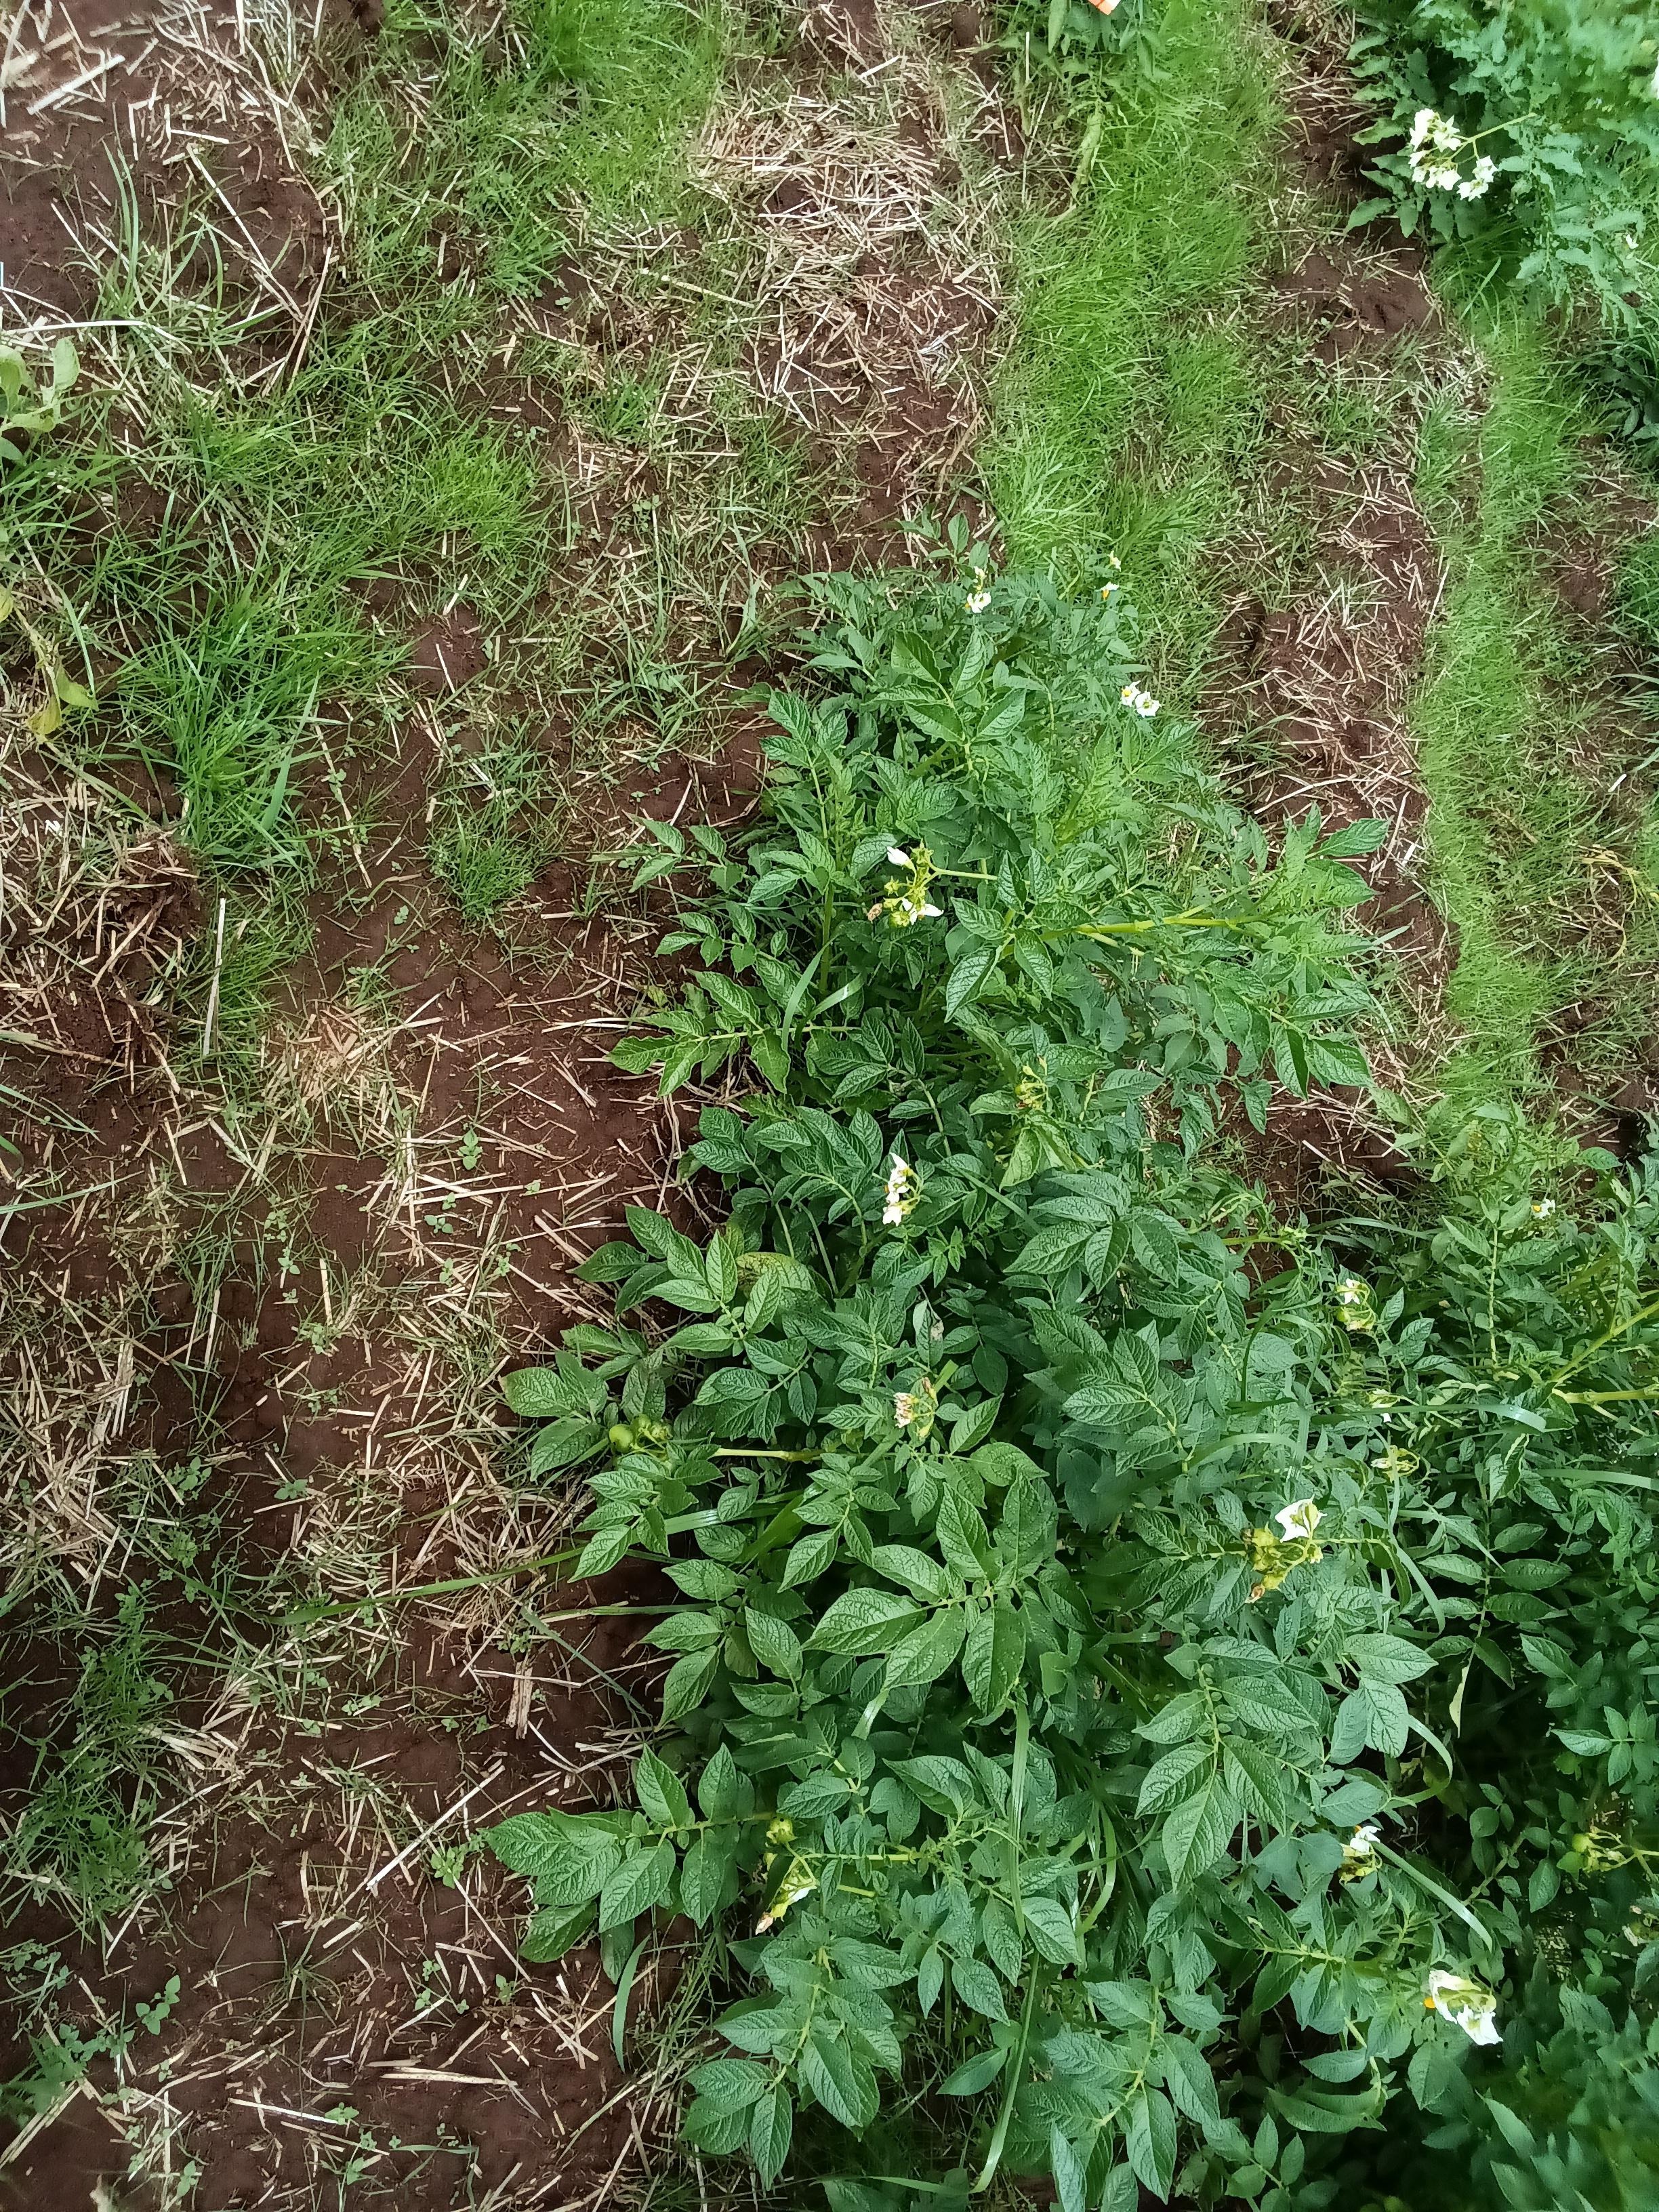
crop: potato
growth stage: flowering
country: Kenya
